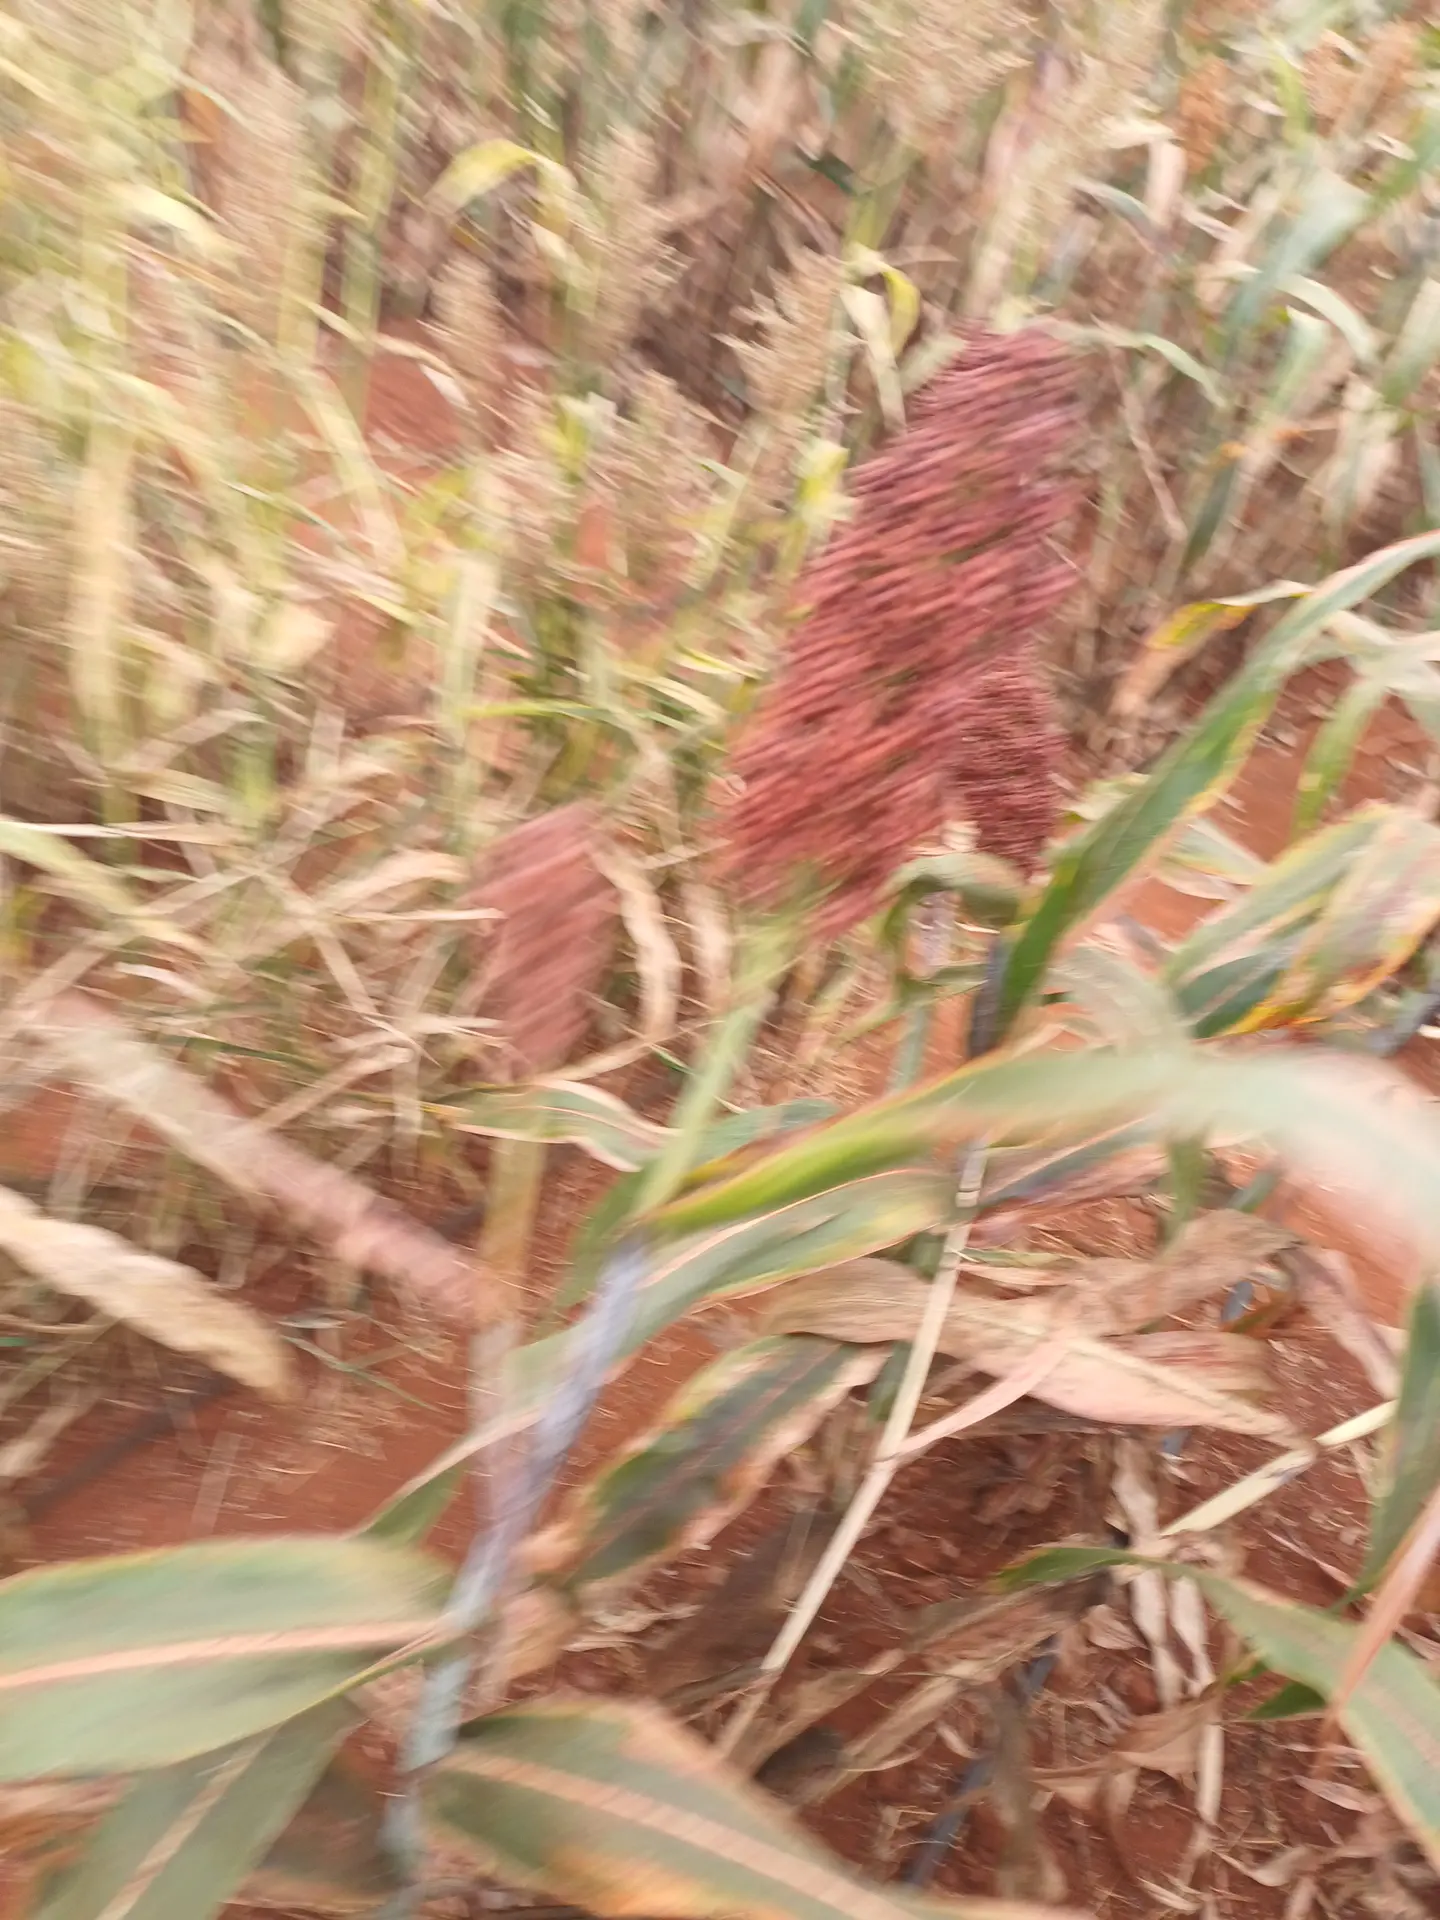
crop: sorghum
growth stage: maturity
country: Kenya
